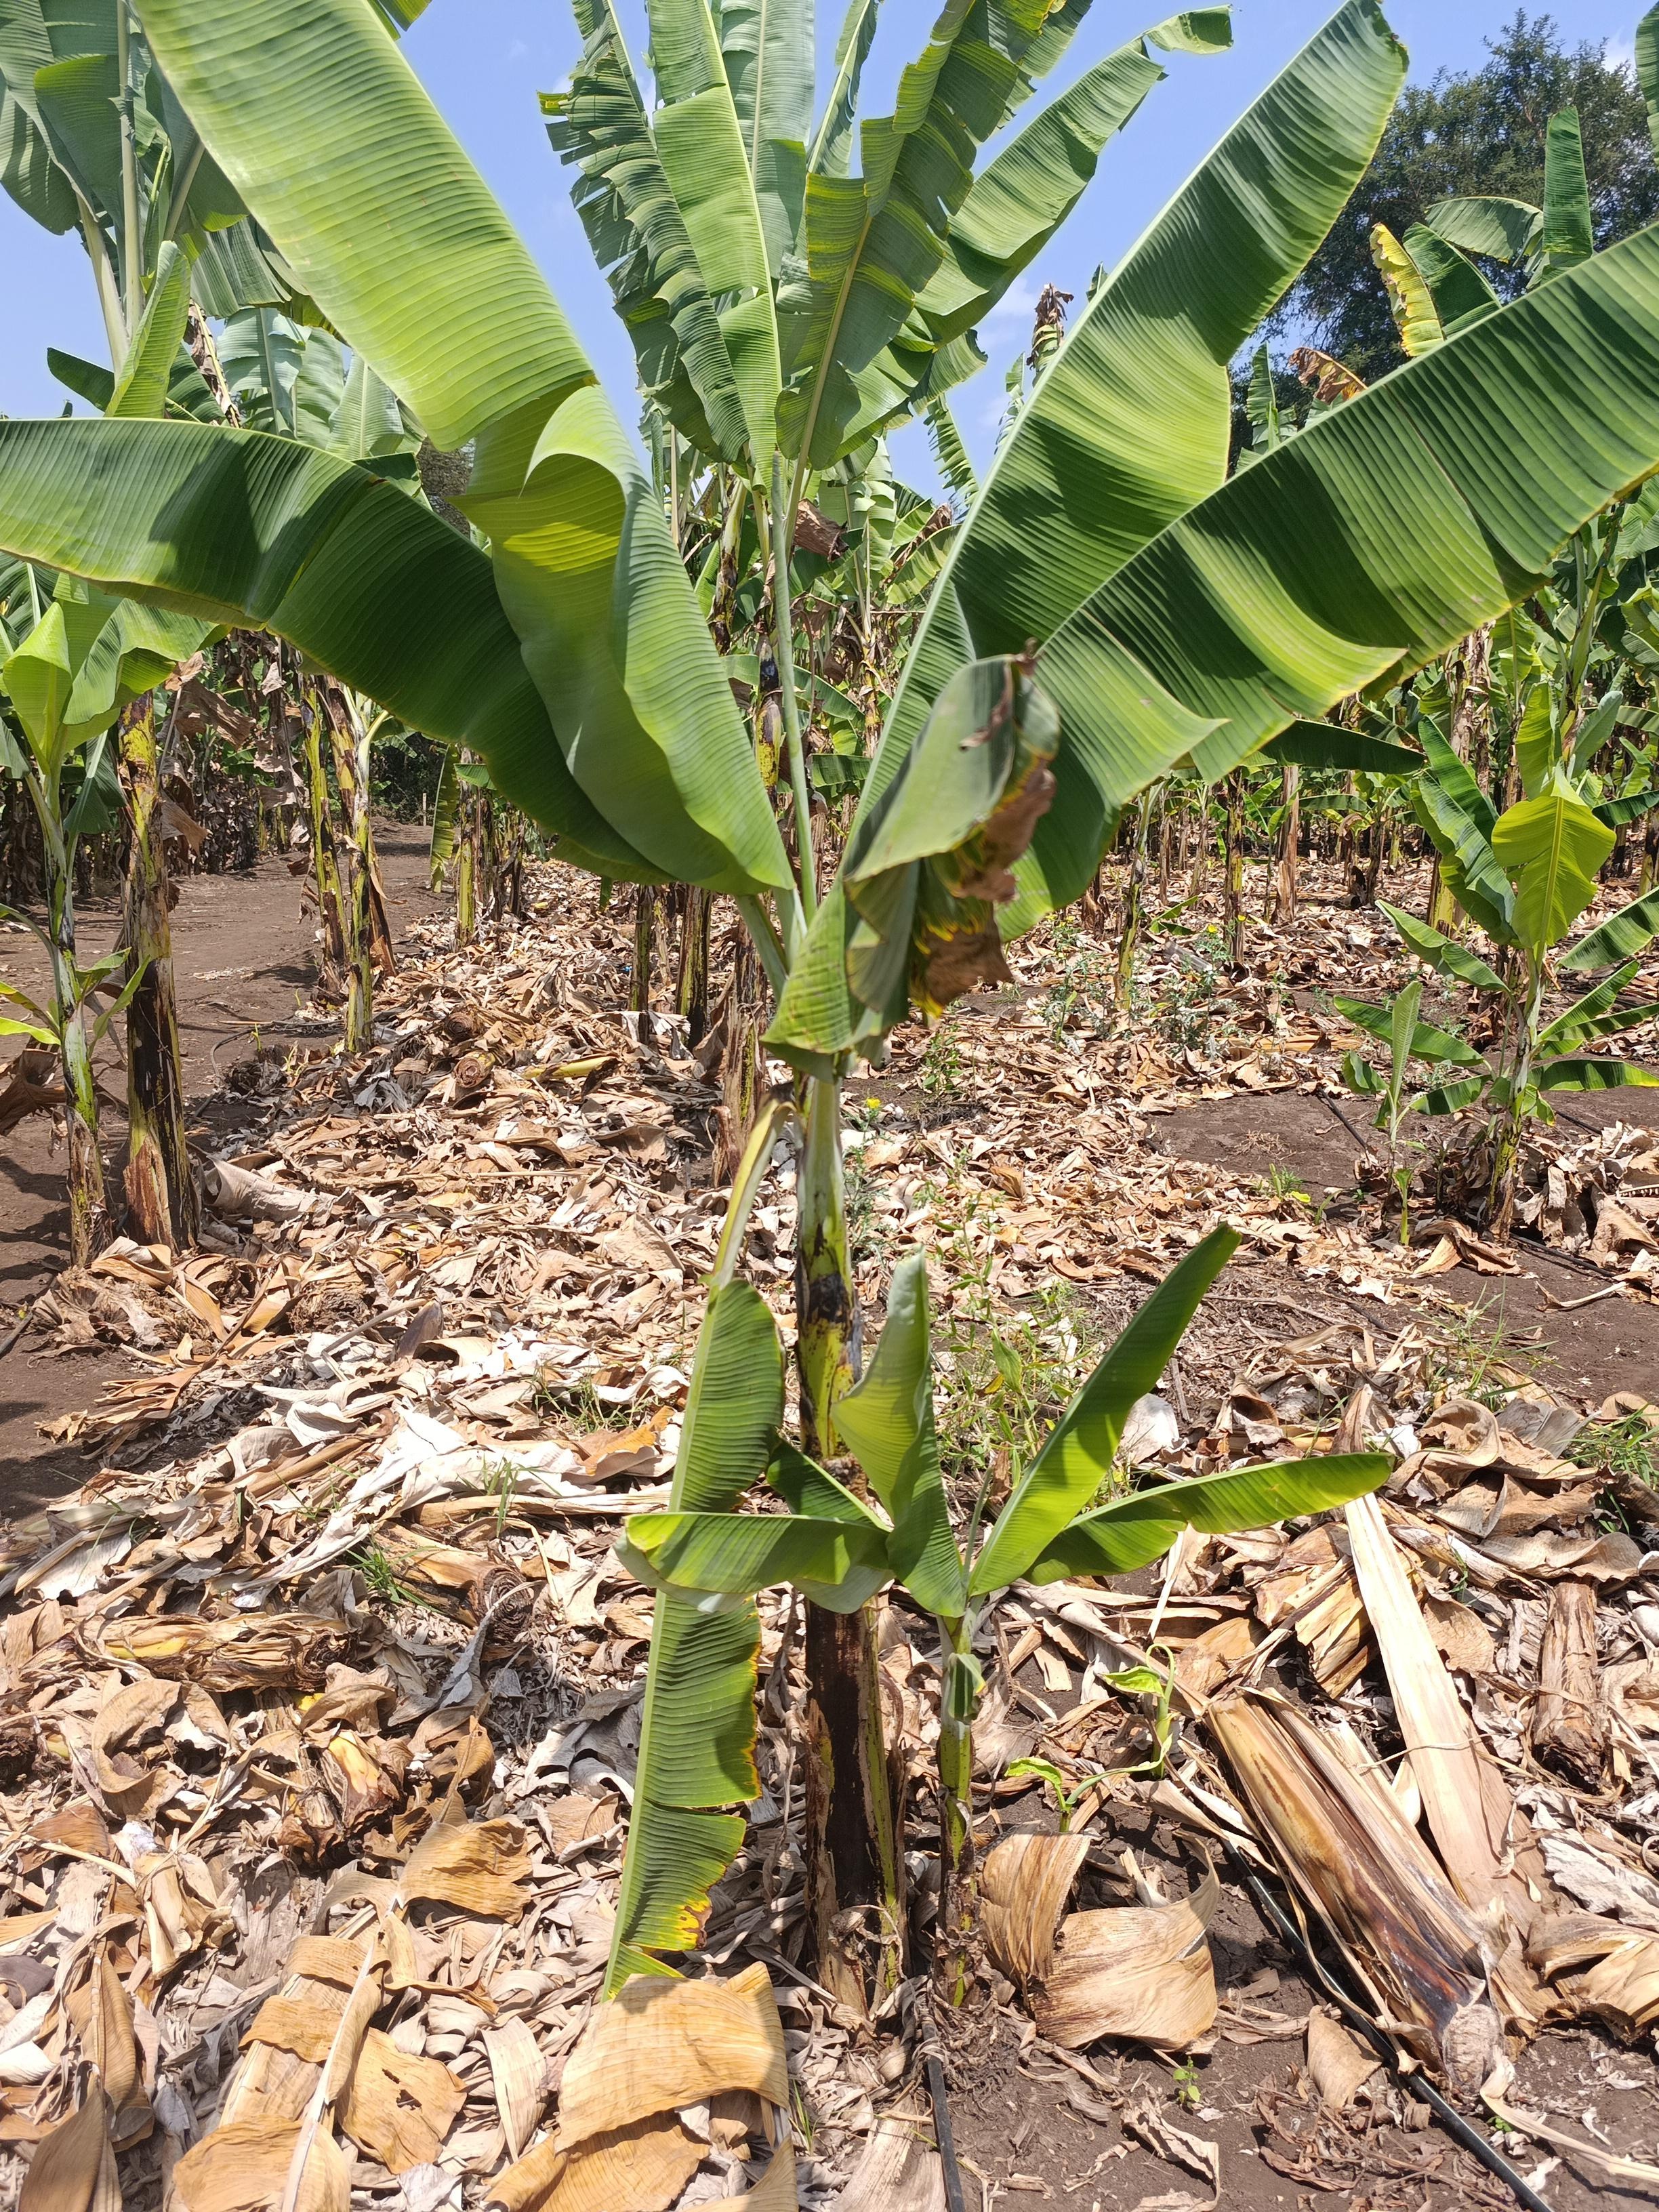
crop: banana
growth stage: vegetative
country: Tanzania
